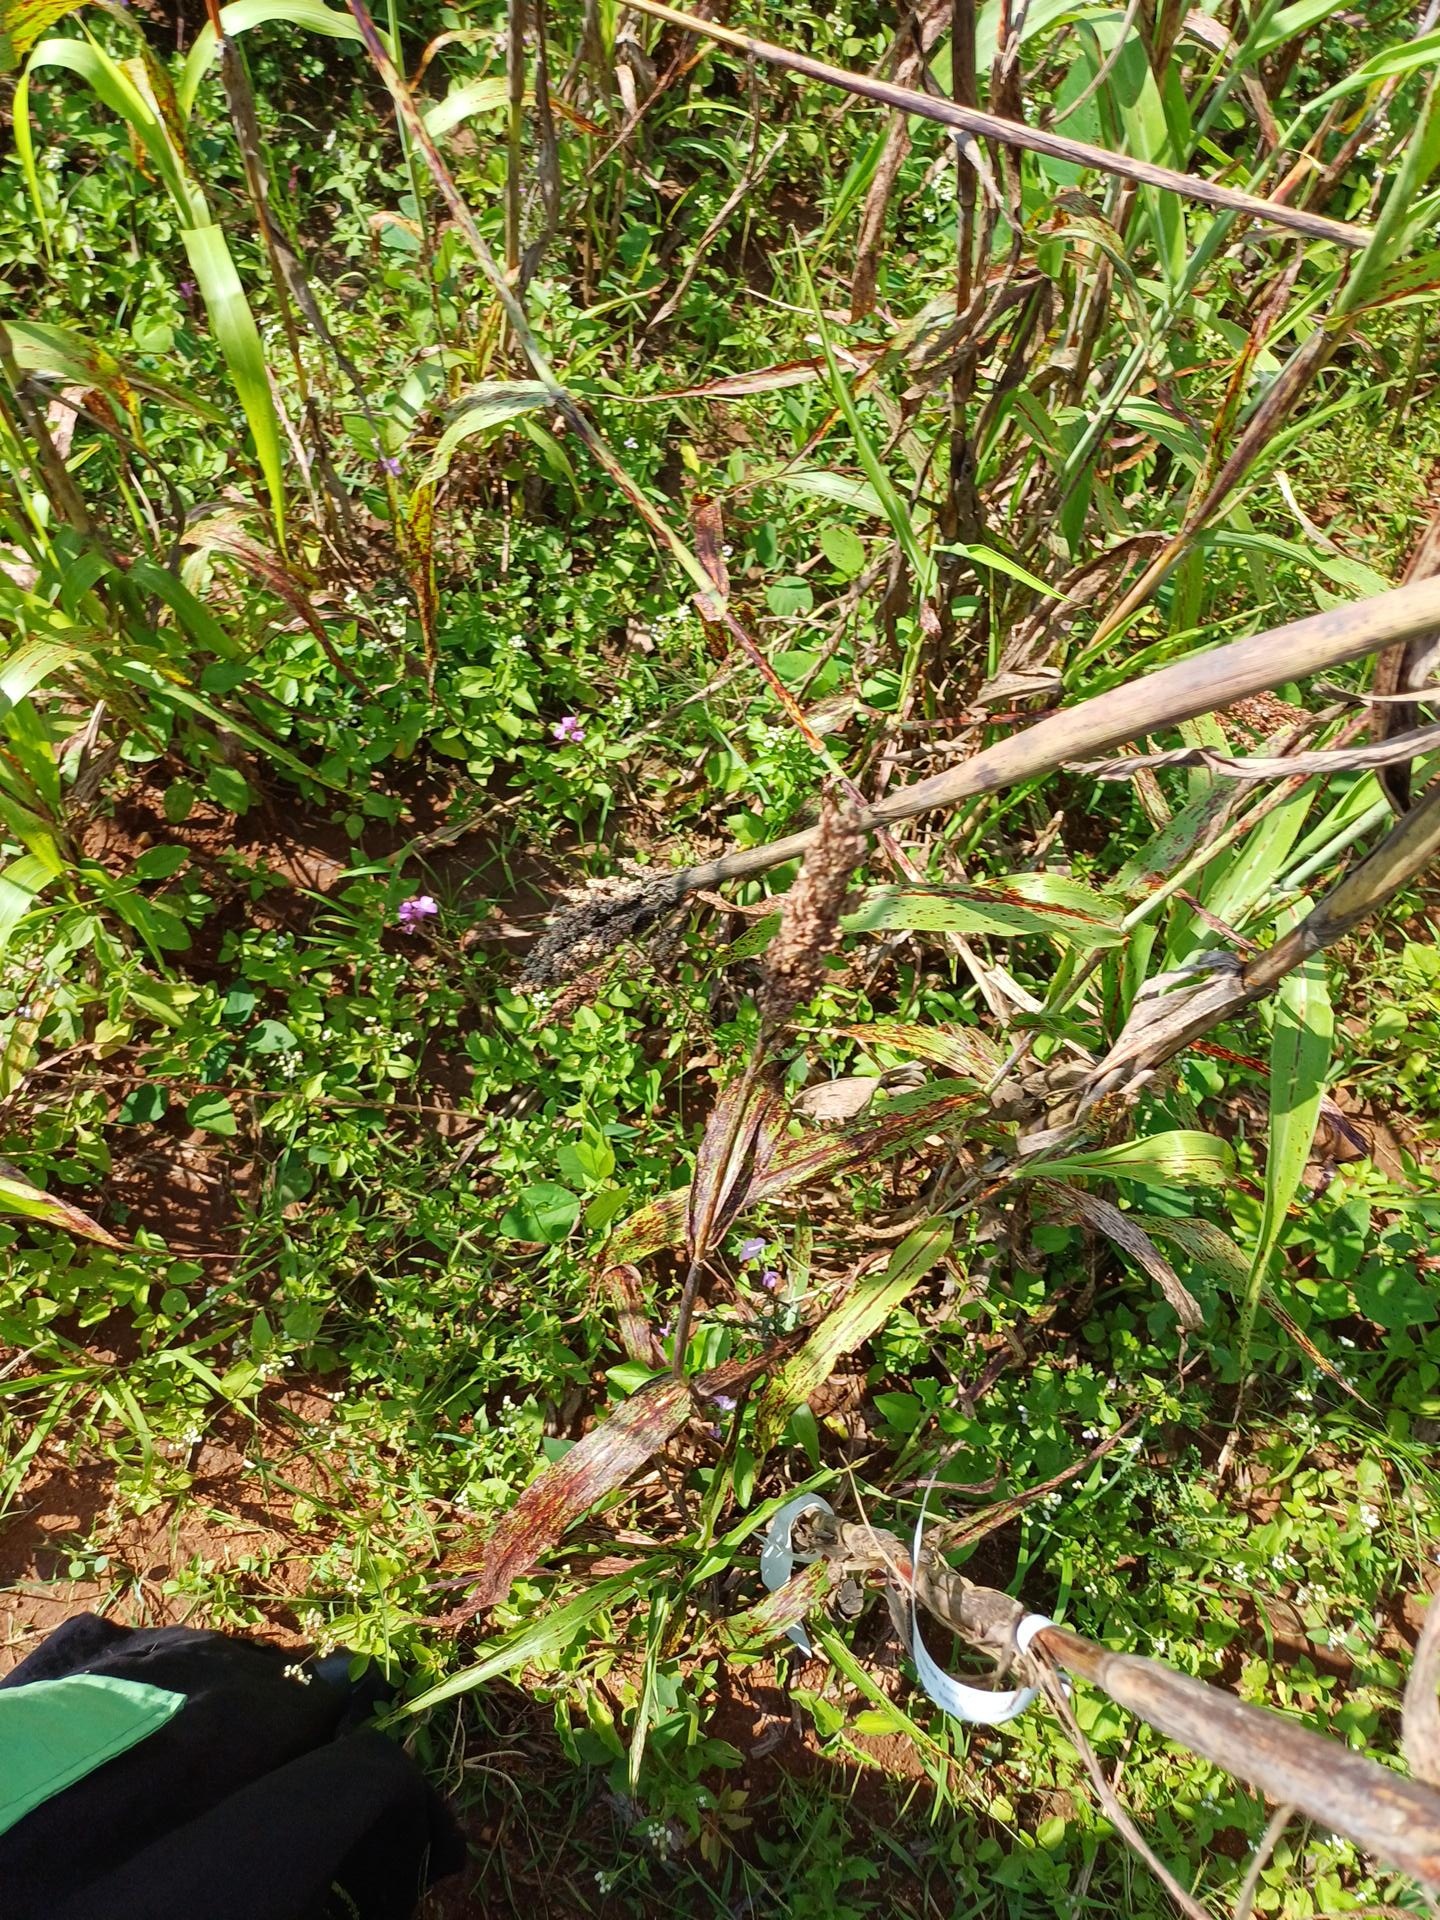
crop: sorghum
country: Kenya
